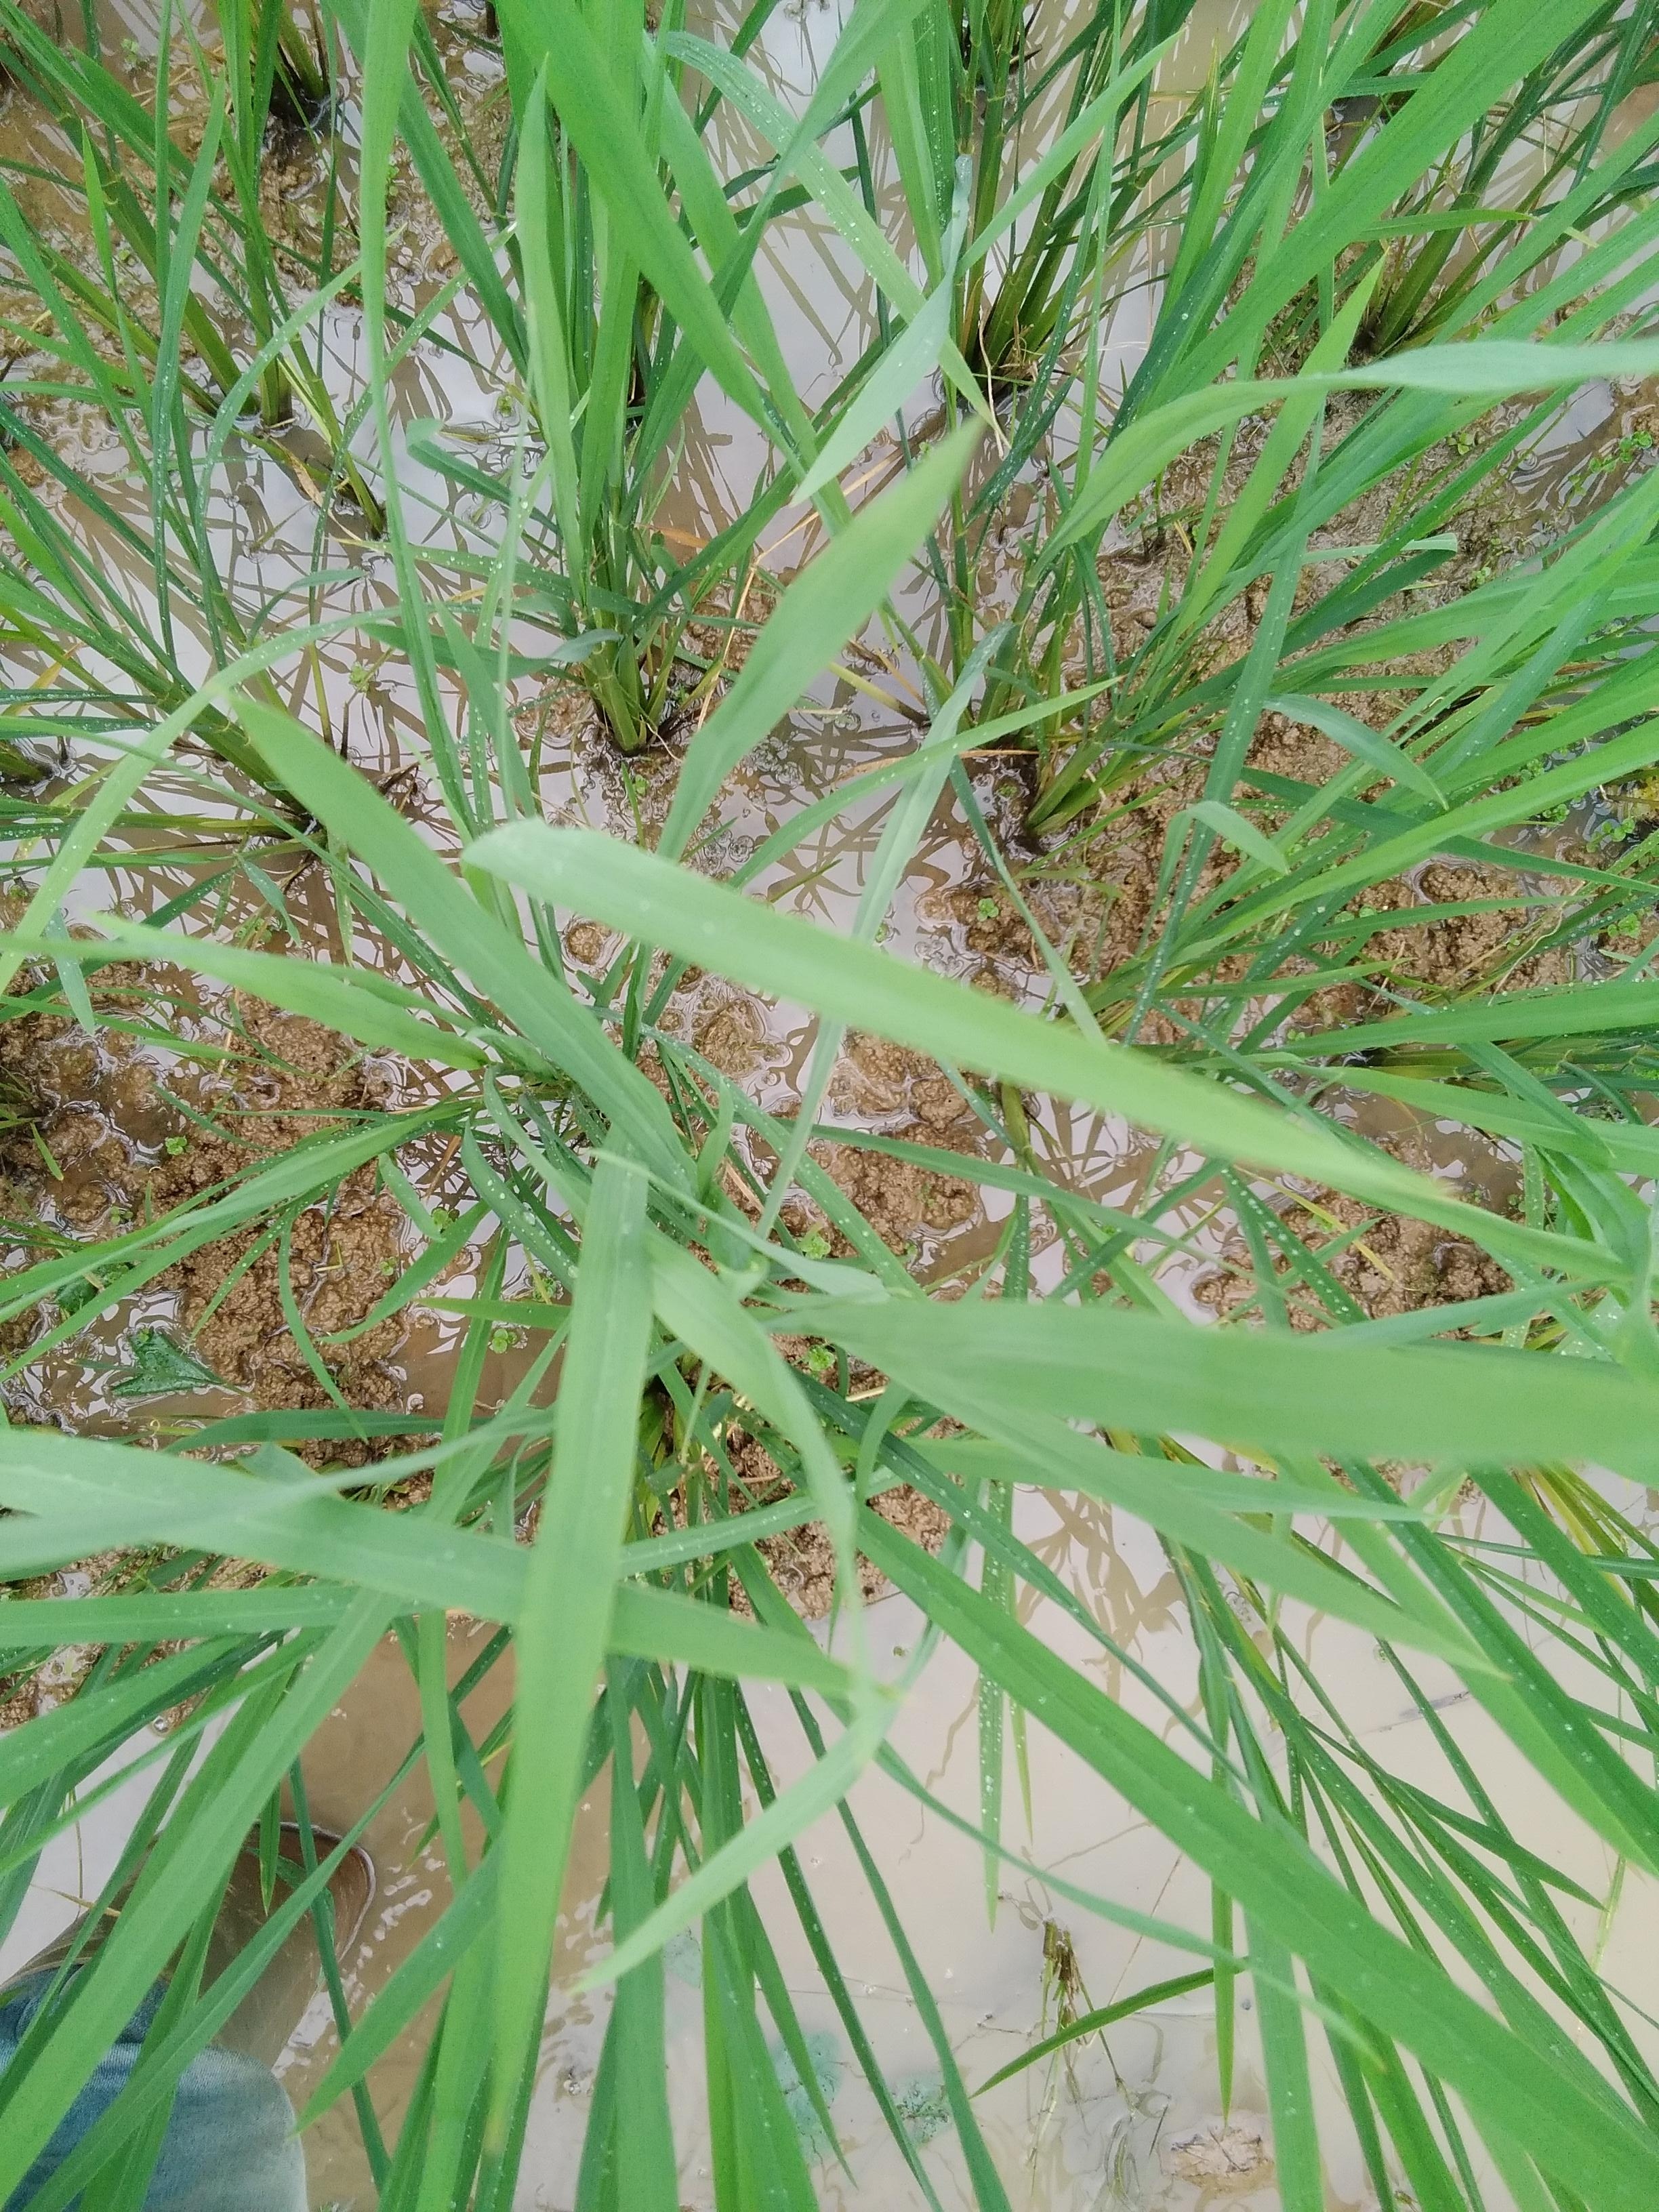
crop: rice
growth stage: vegetative
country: Nigeria
